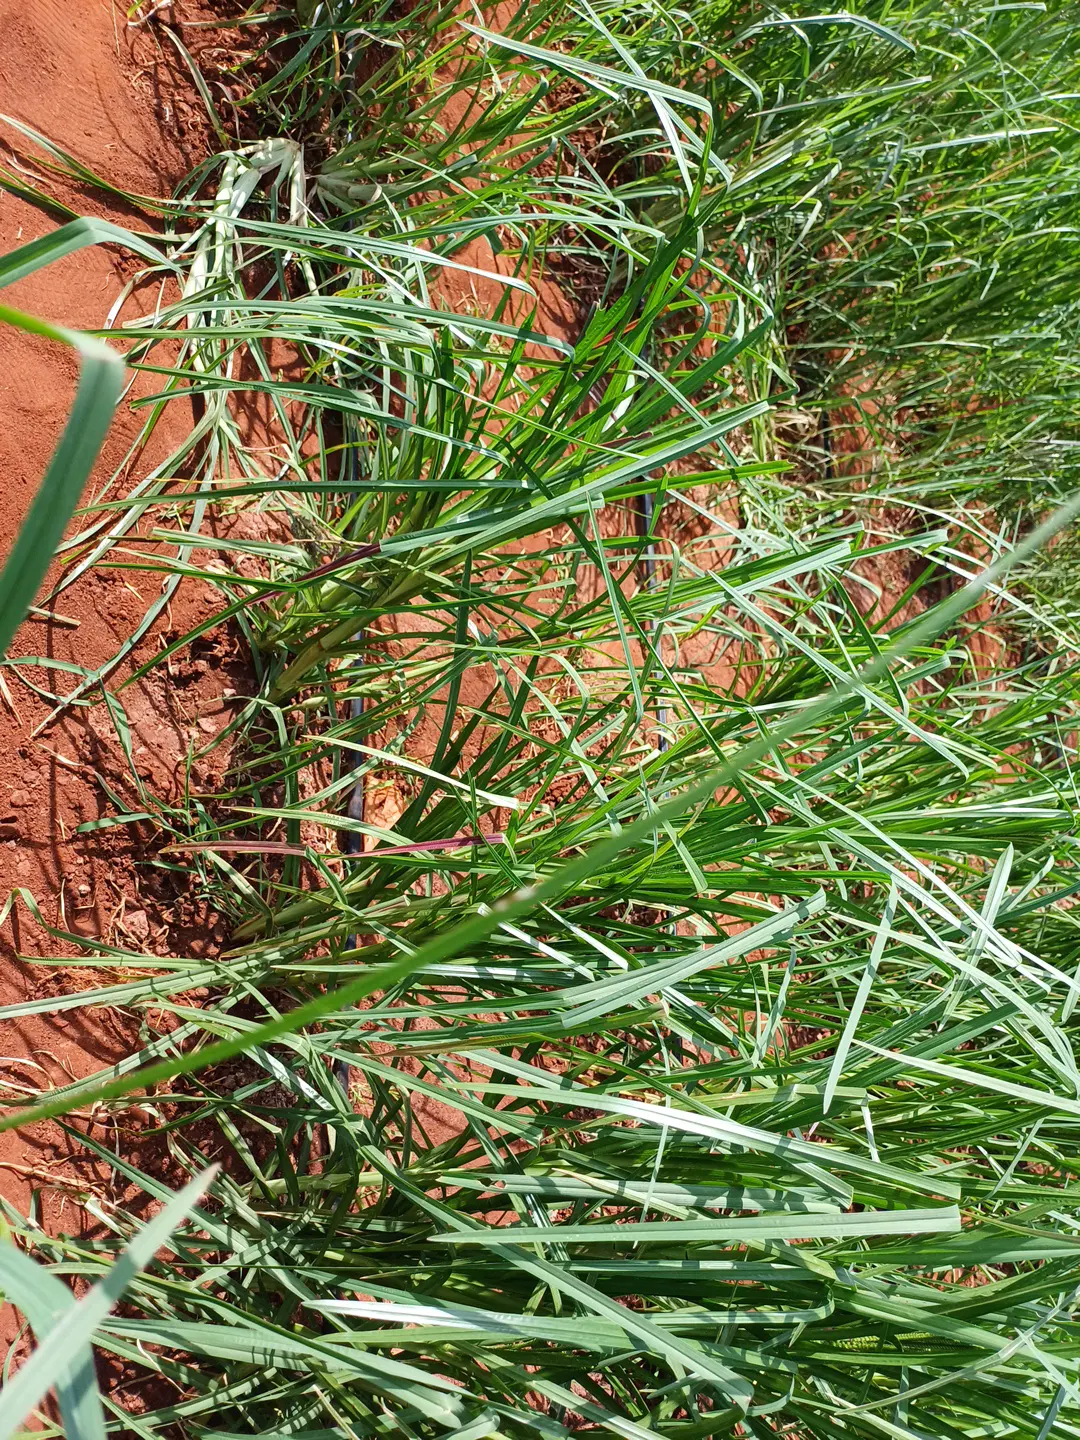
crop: finger millet
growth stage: flowering
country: Kenya
